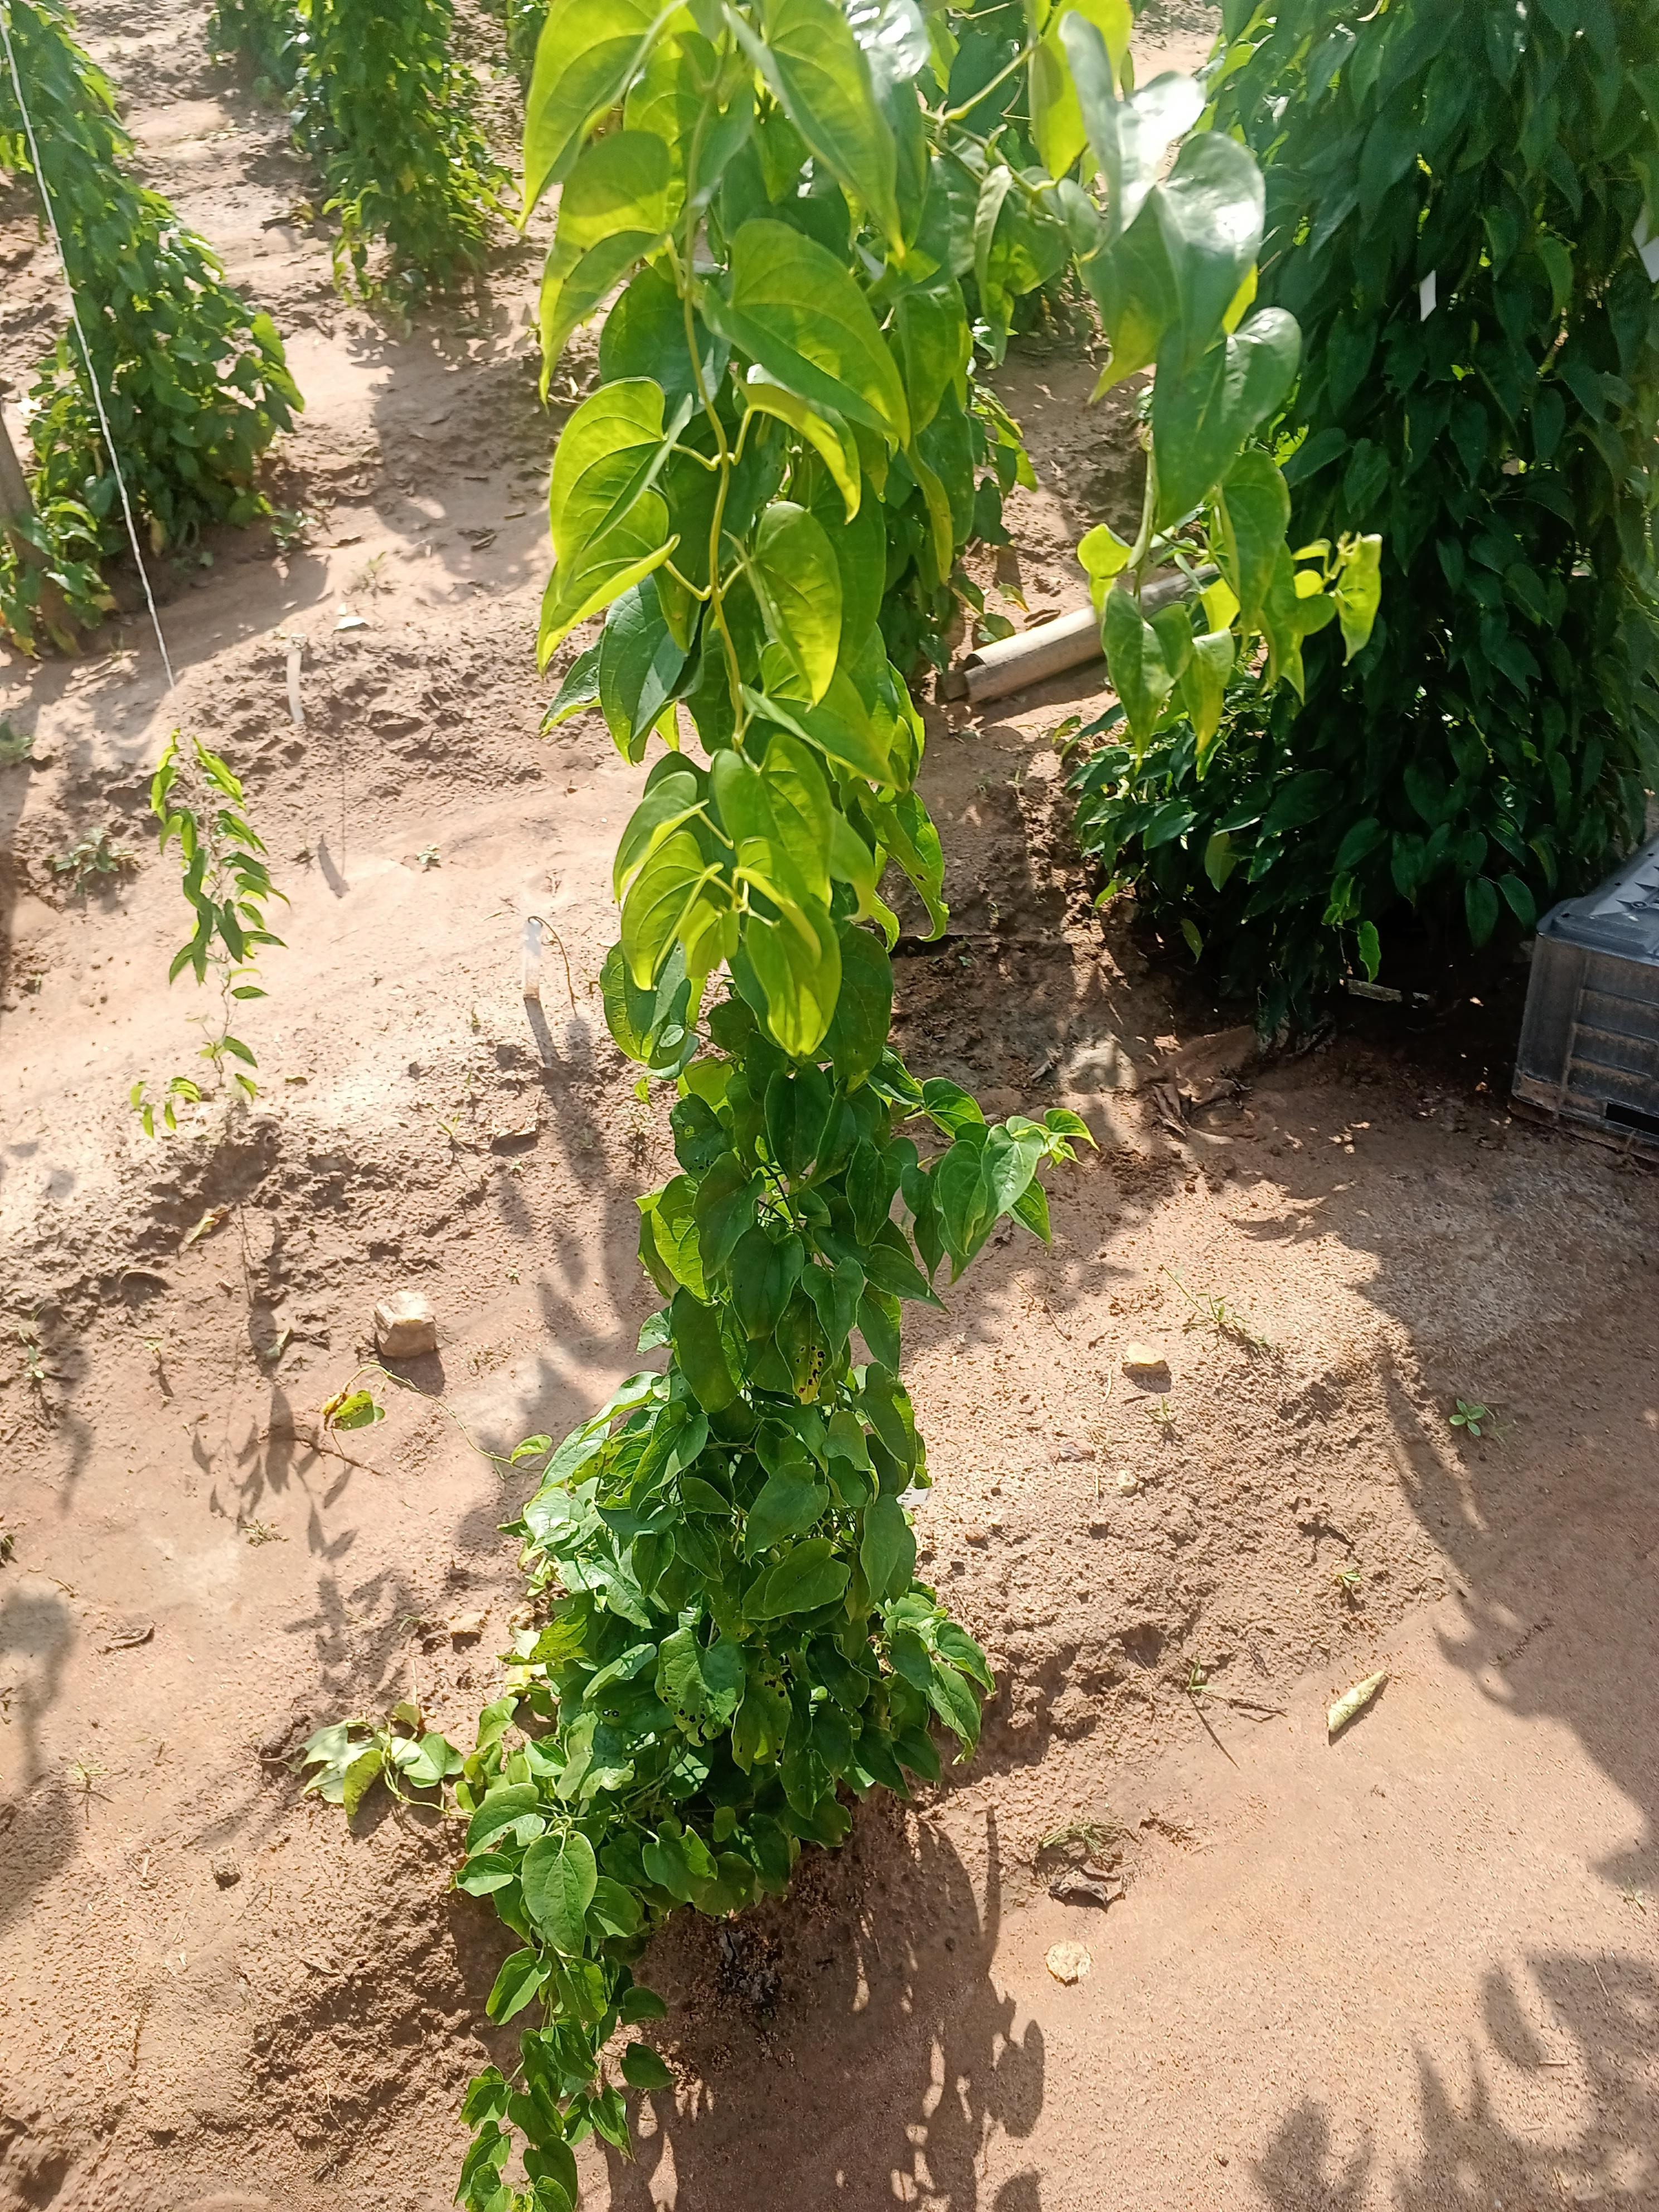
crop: yam
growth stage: vegetative
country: Nigeria
